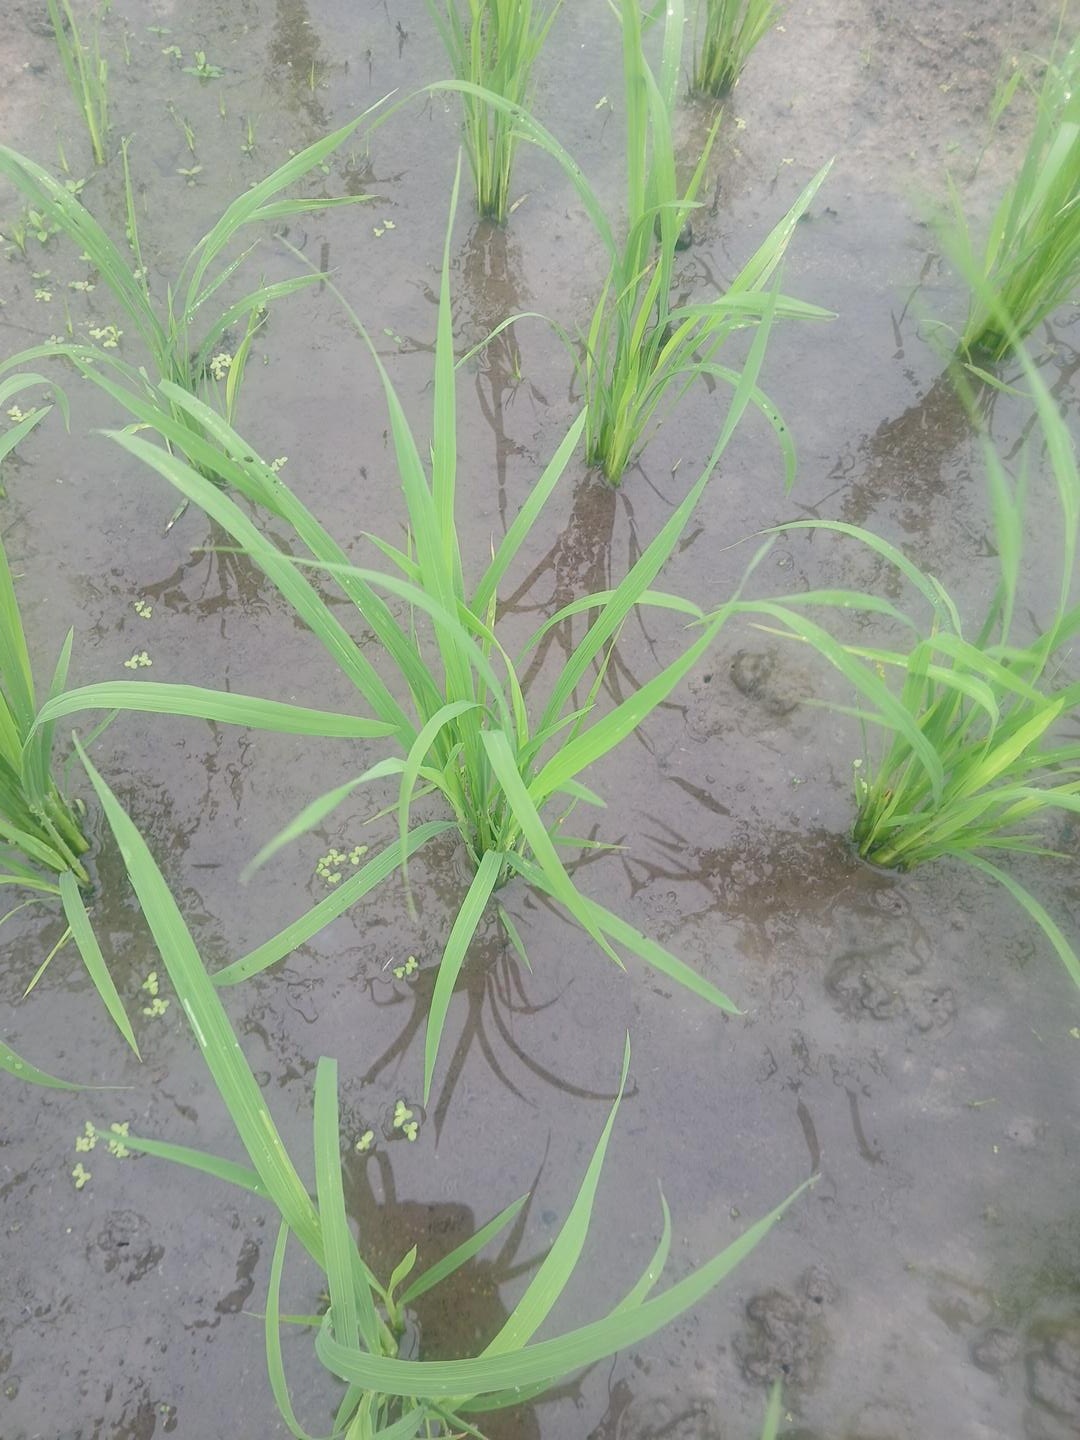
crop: rice
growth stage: tillering
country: Côte d'Ivoire
